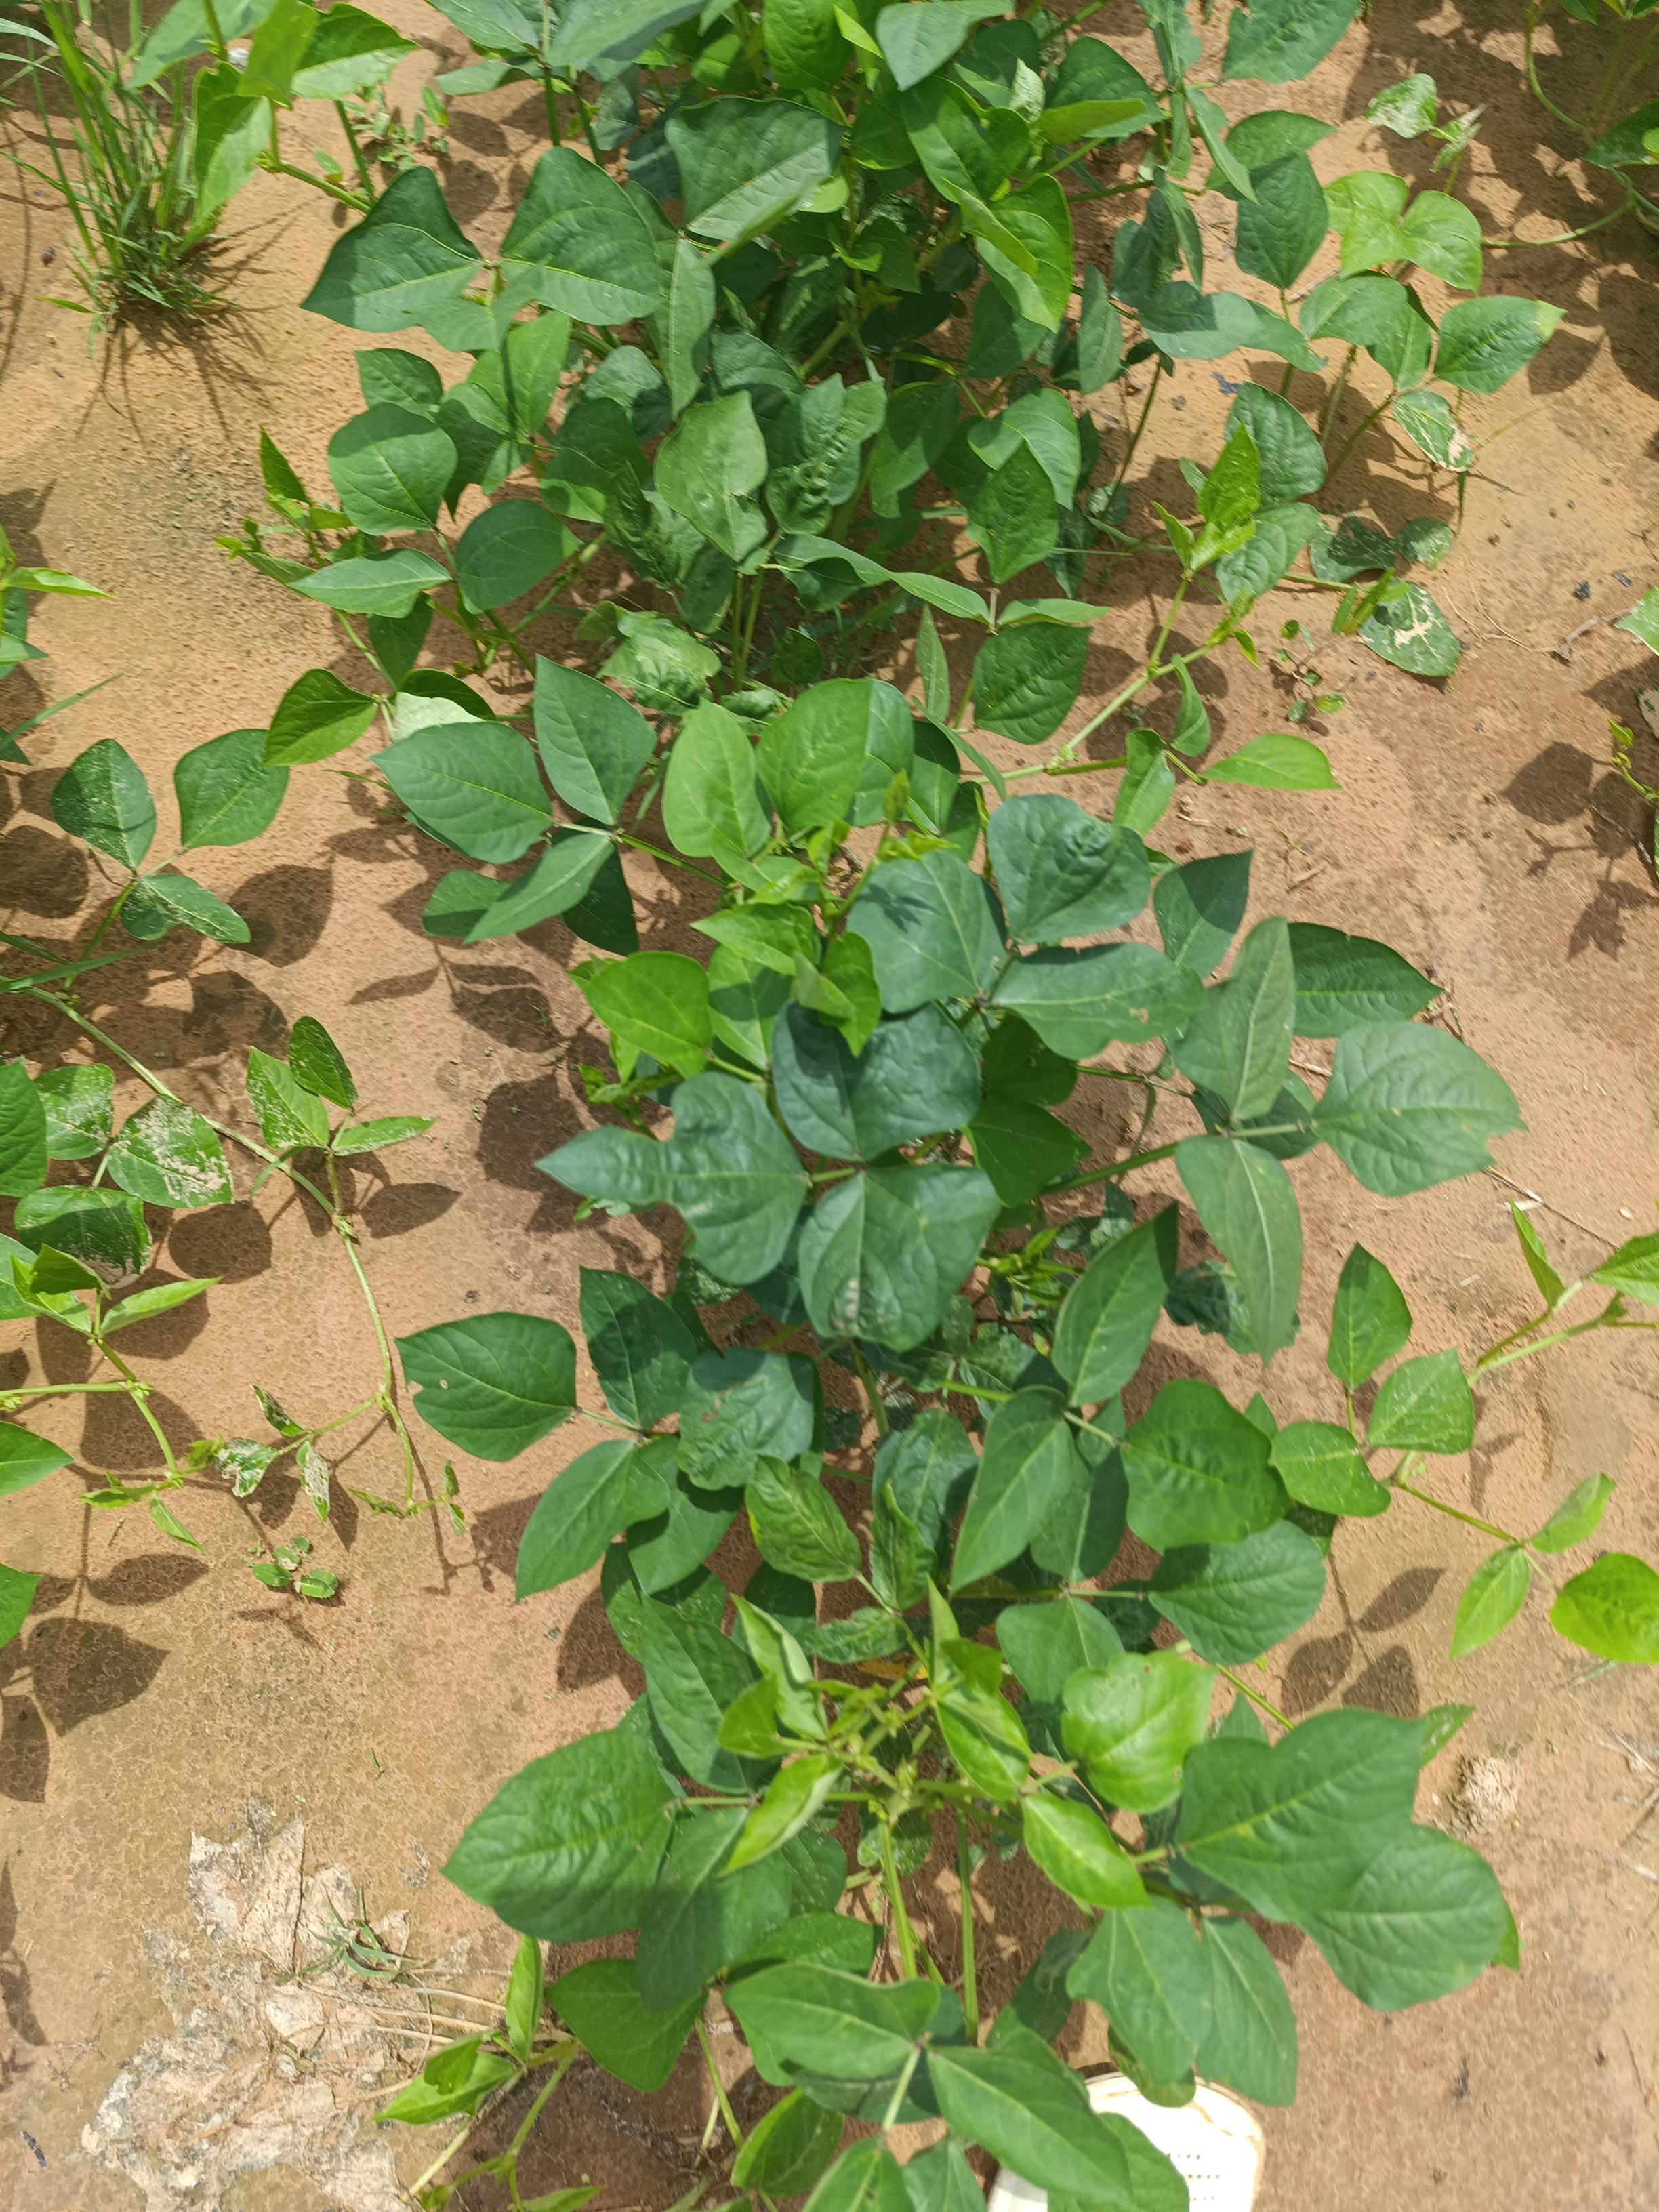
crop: cowpea
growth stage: vegetative
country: Nigeria
